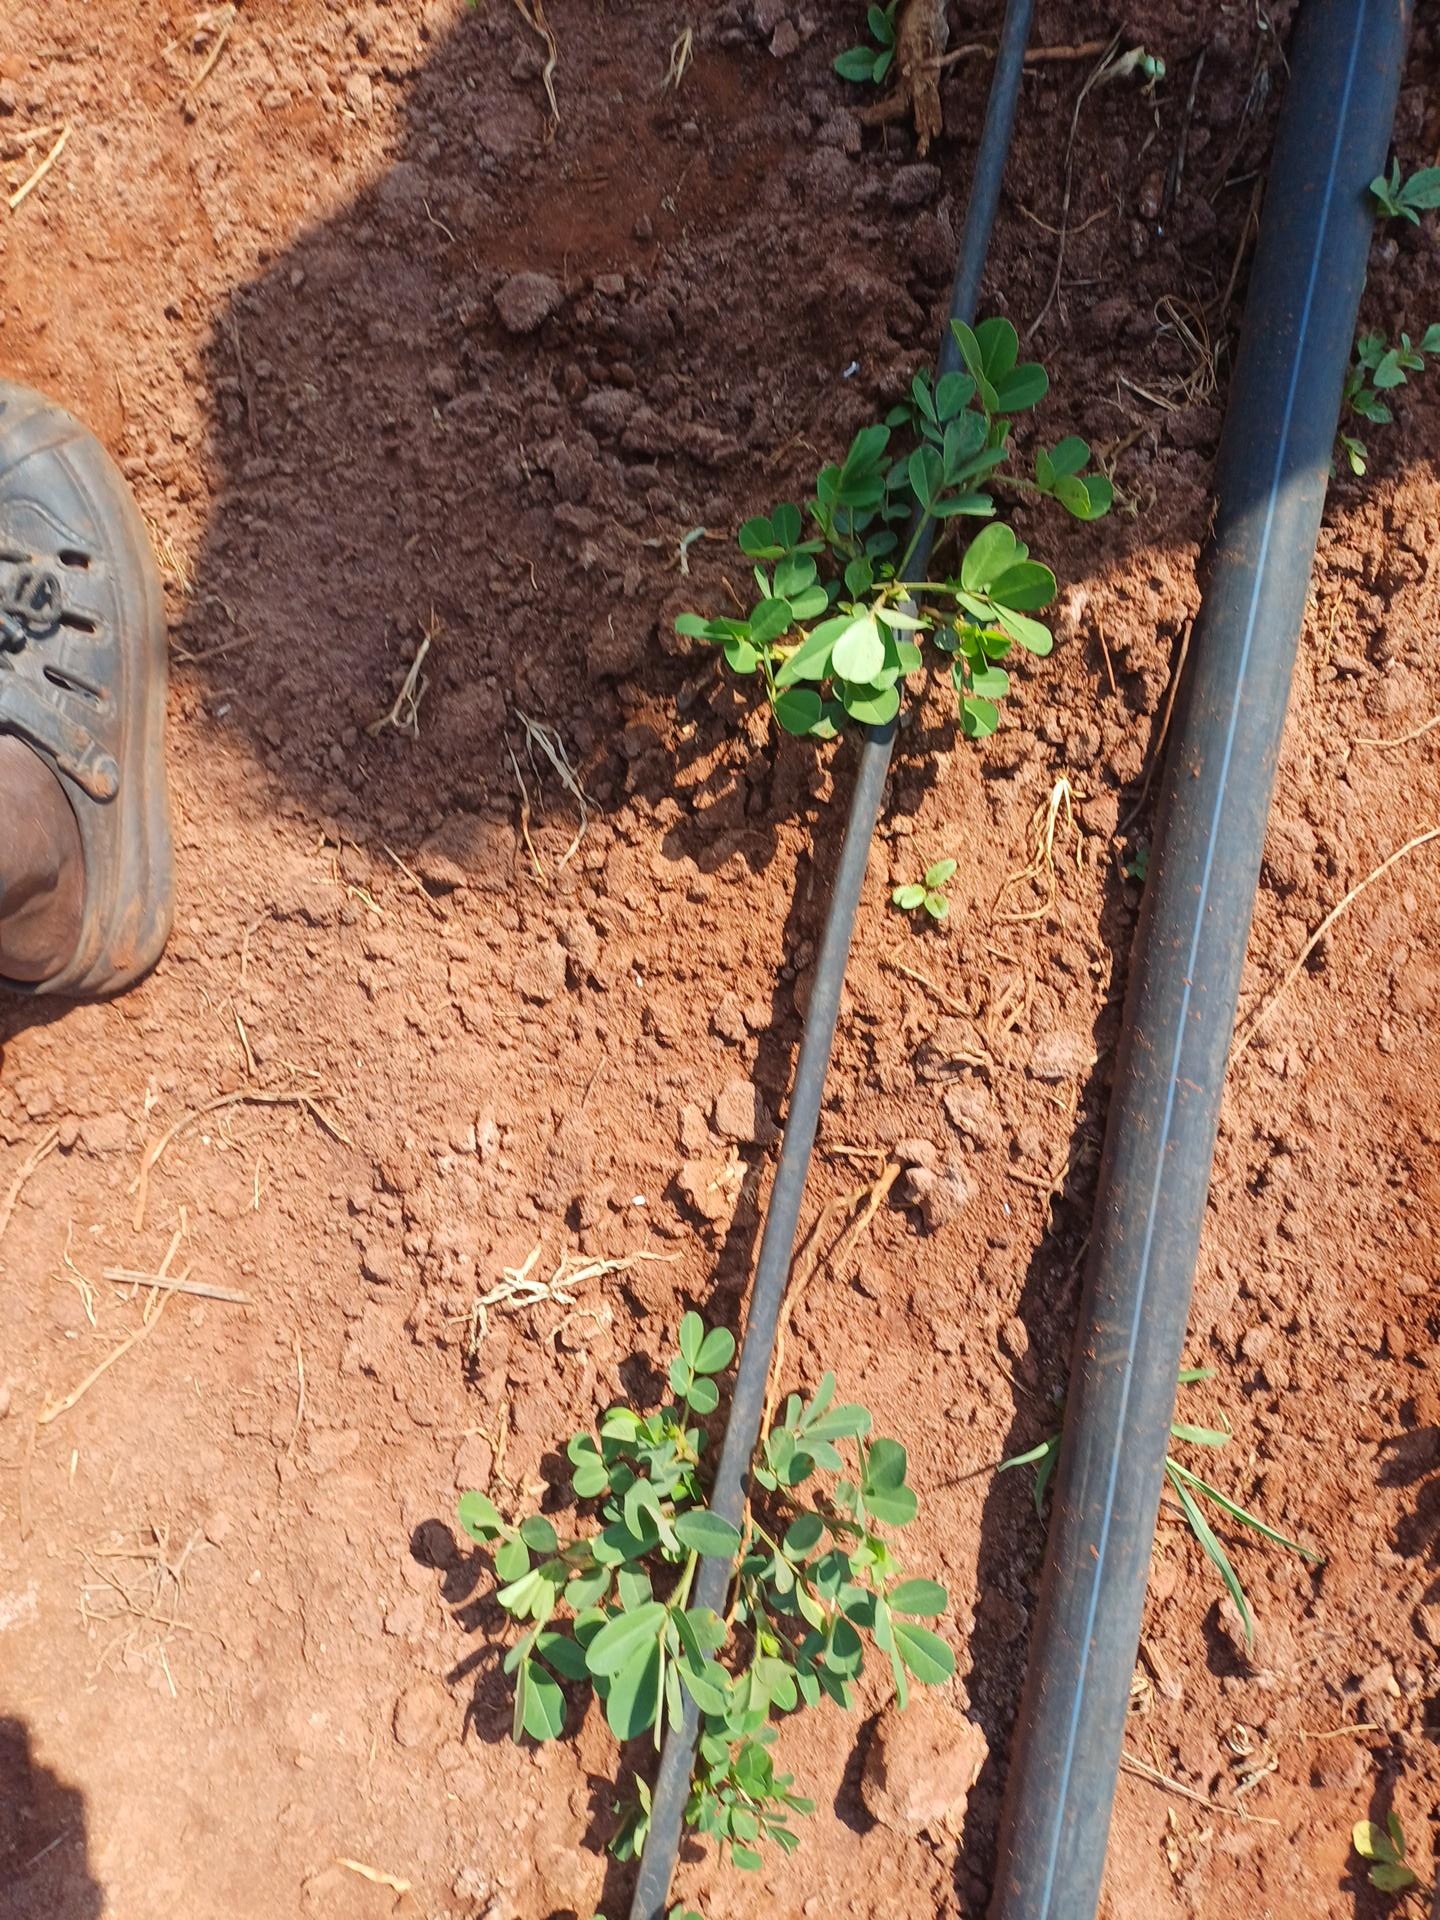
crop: groundnut
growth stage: vegetative
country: Kenya
